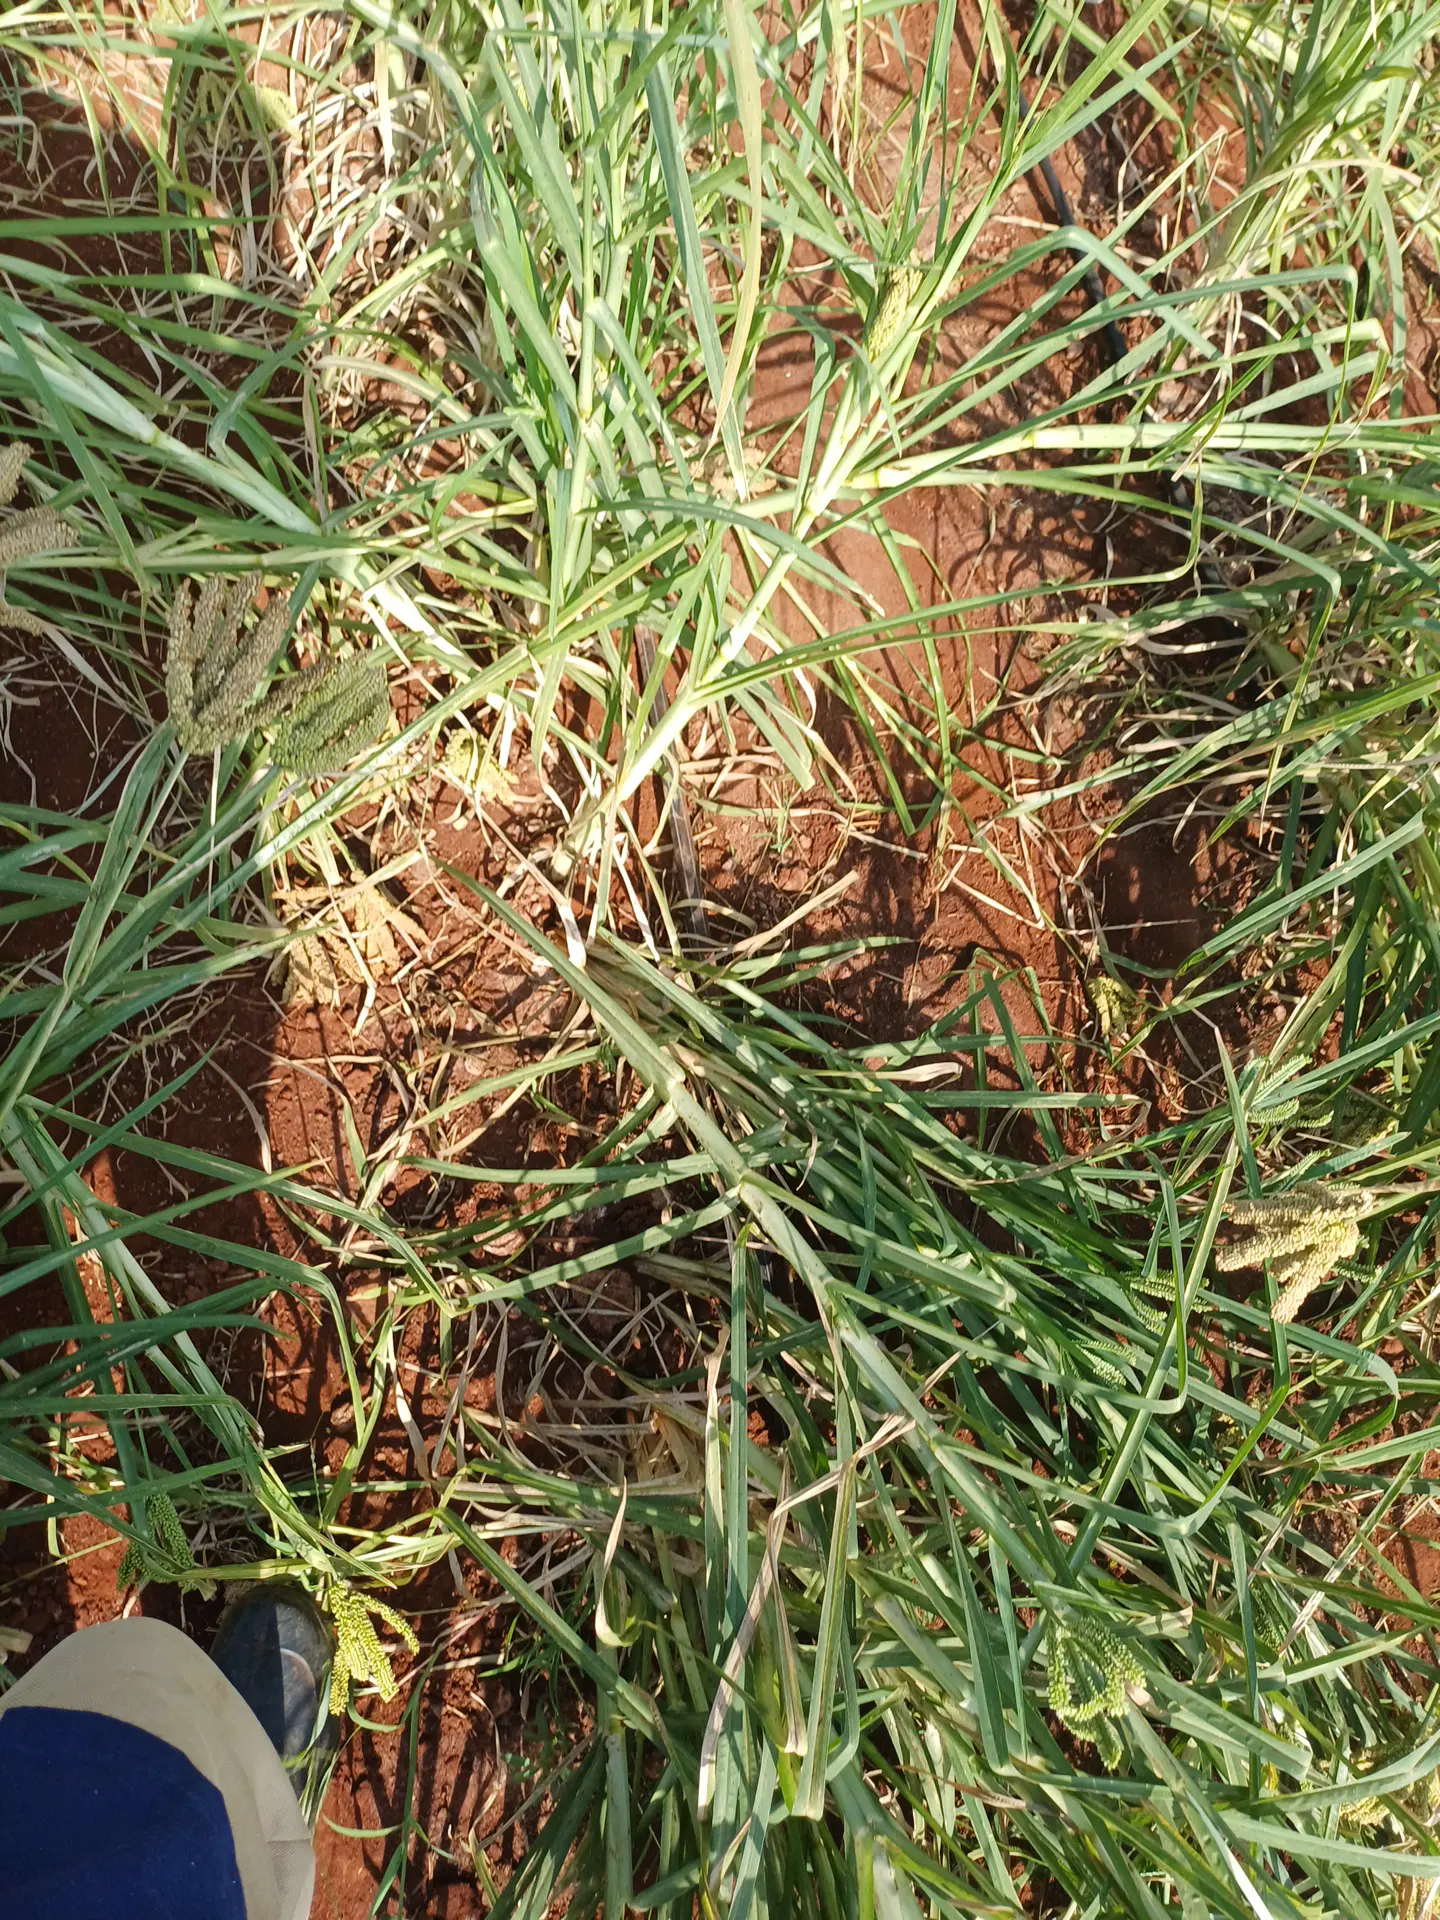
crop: finger millet
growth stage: filling grain
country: Kenya
